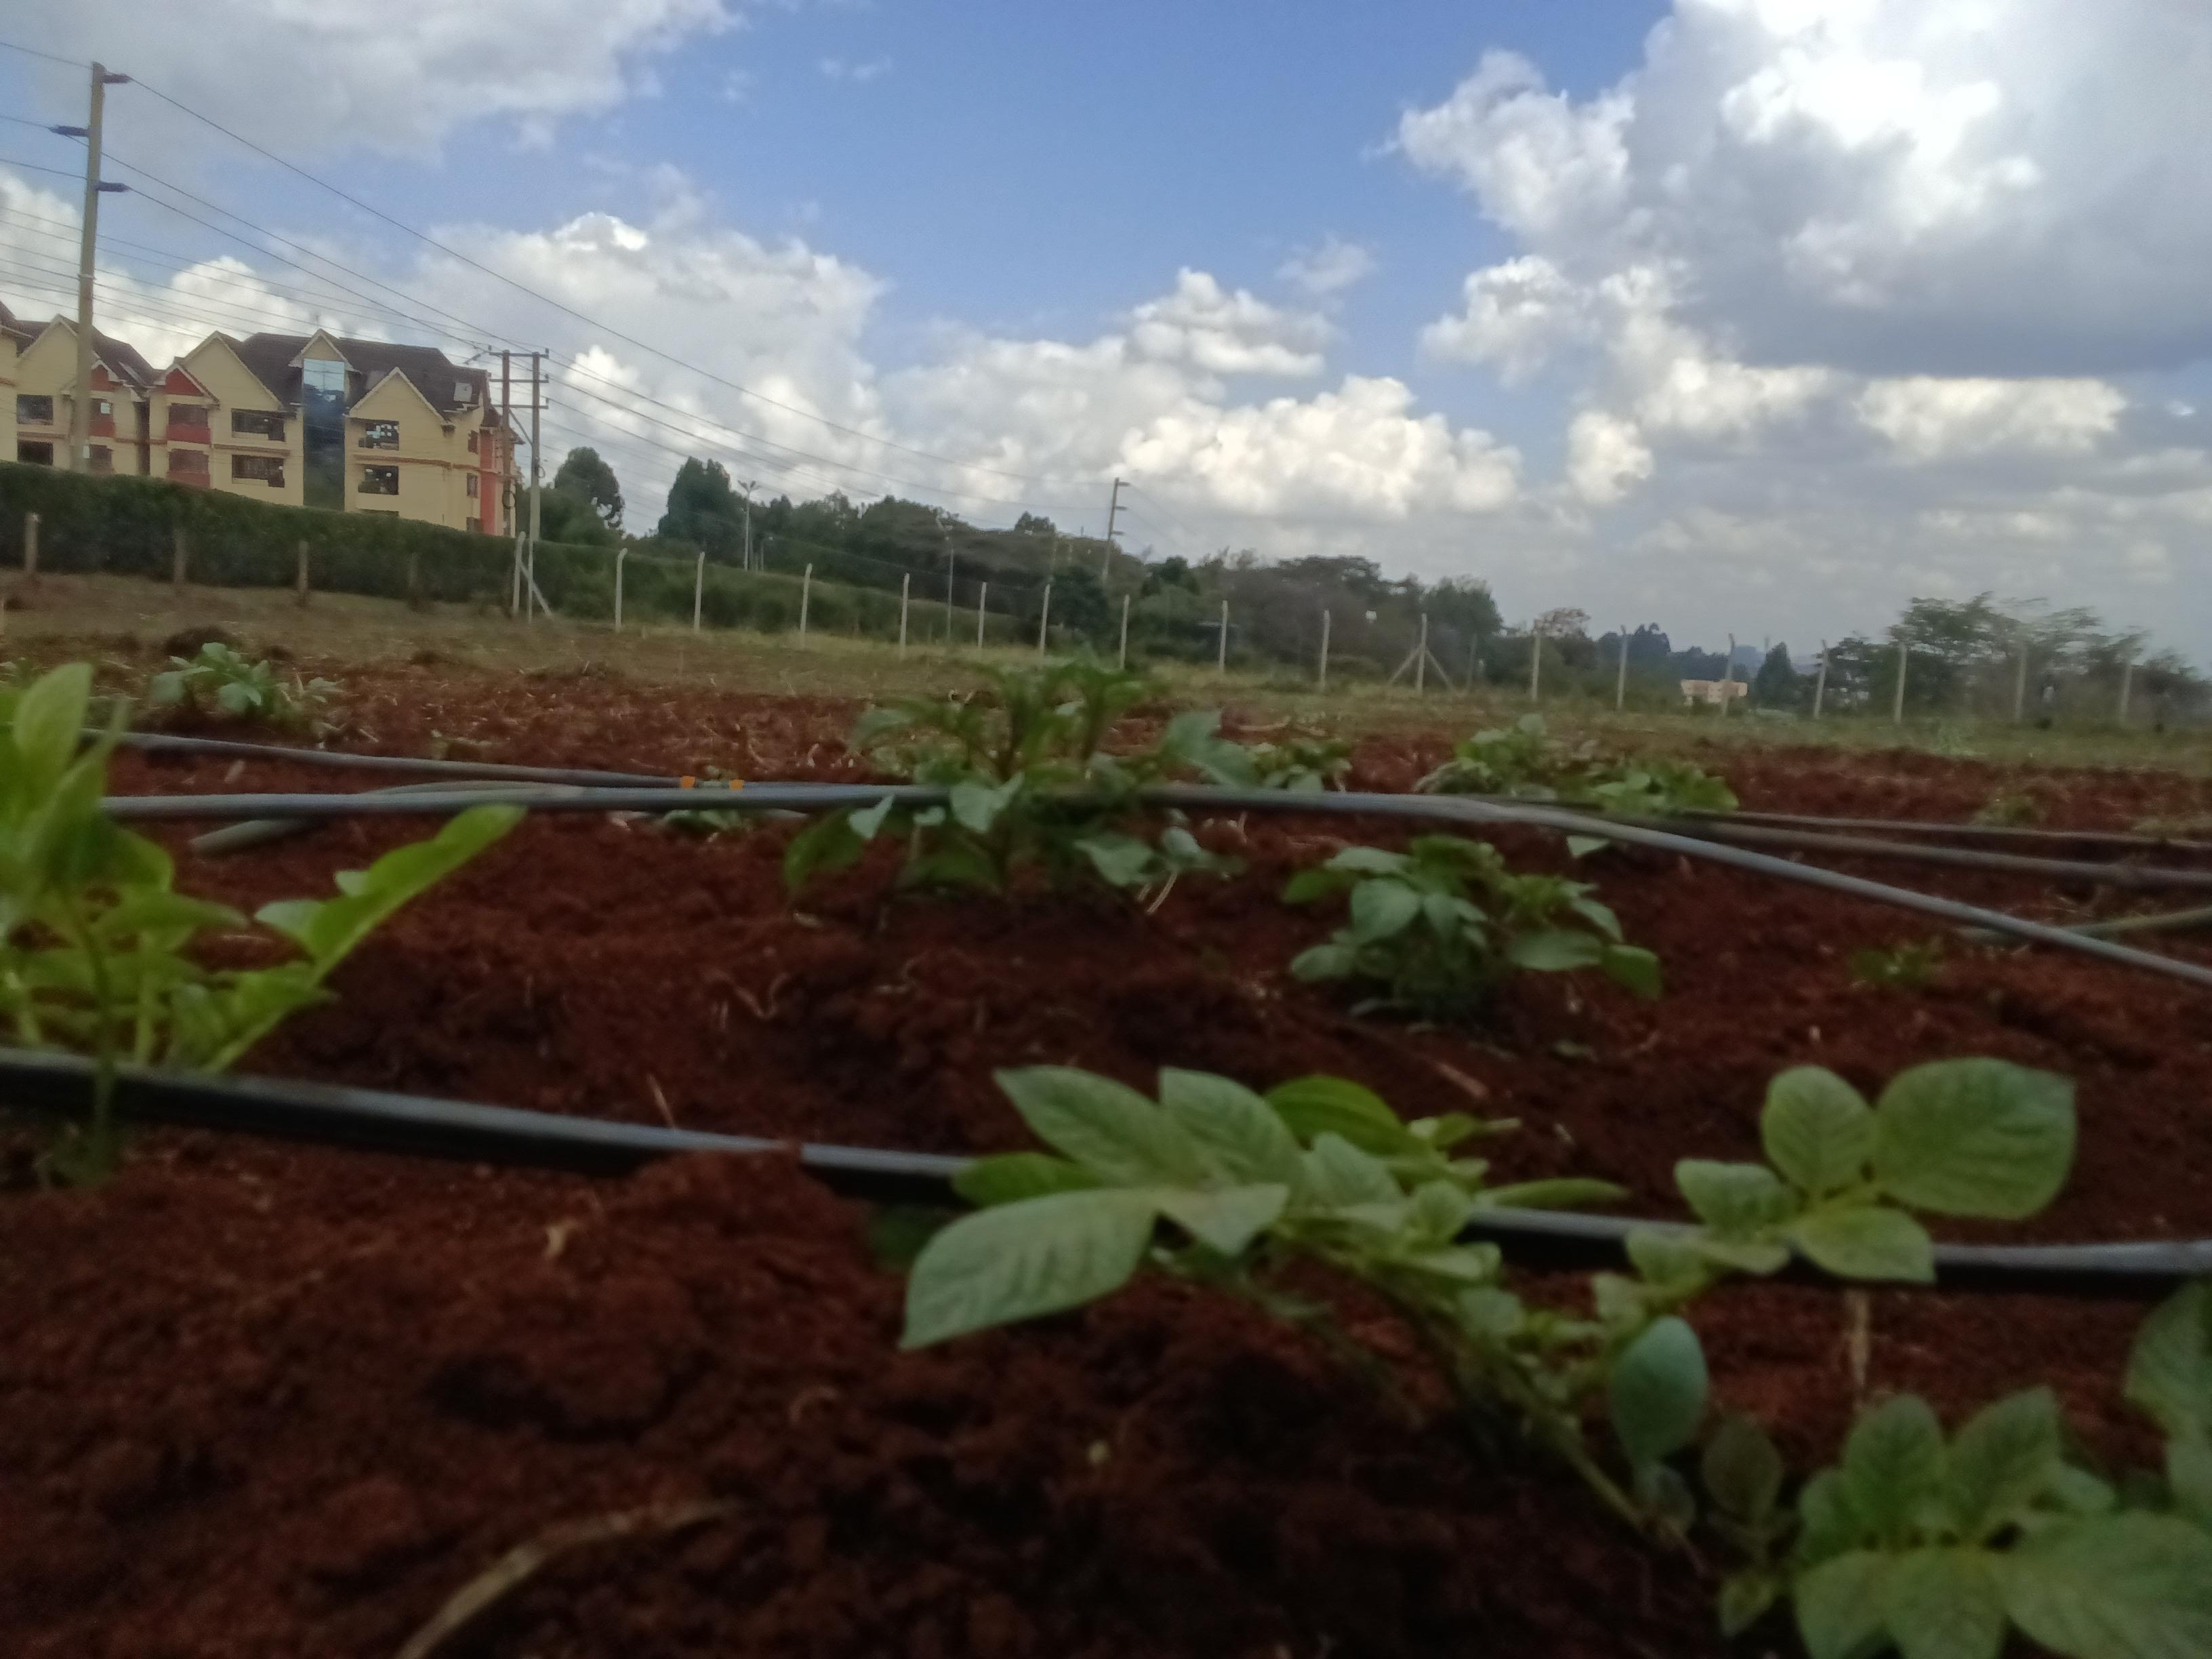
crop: potato
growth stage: sprouting emergence
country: Kenya
